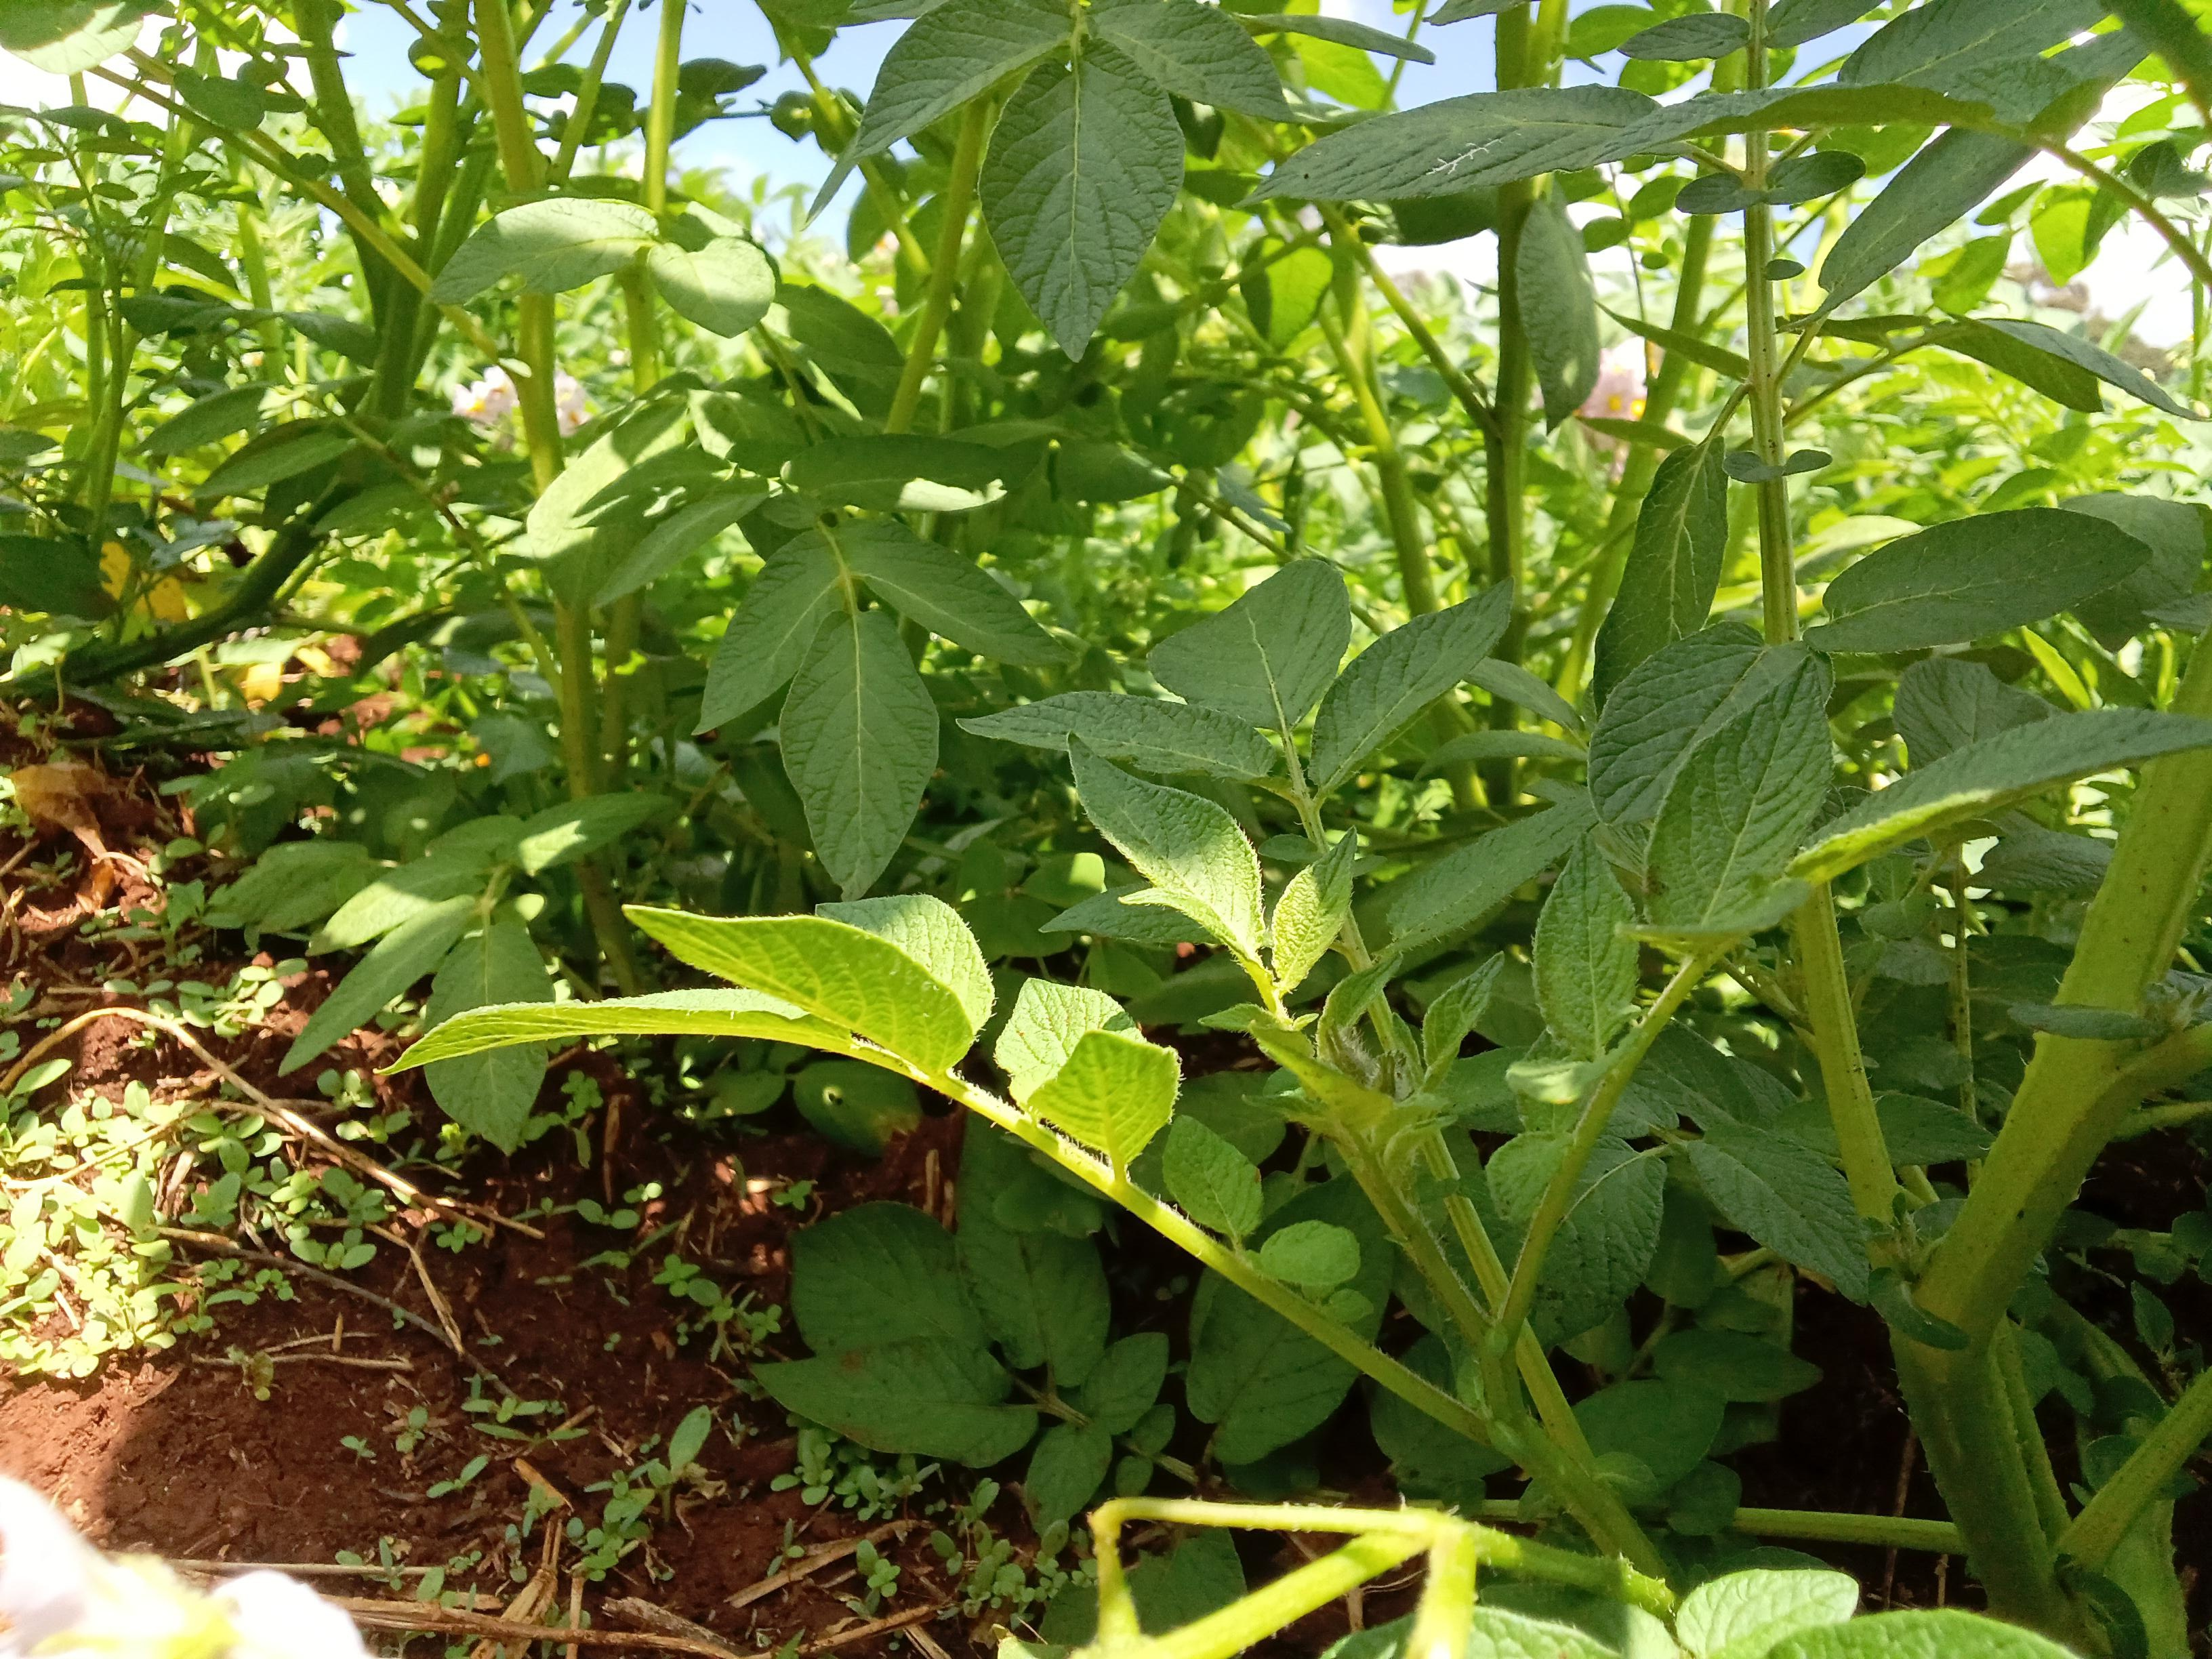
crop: potato
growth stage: flowering
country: Kenya
